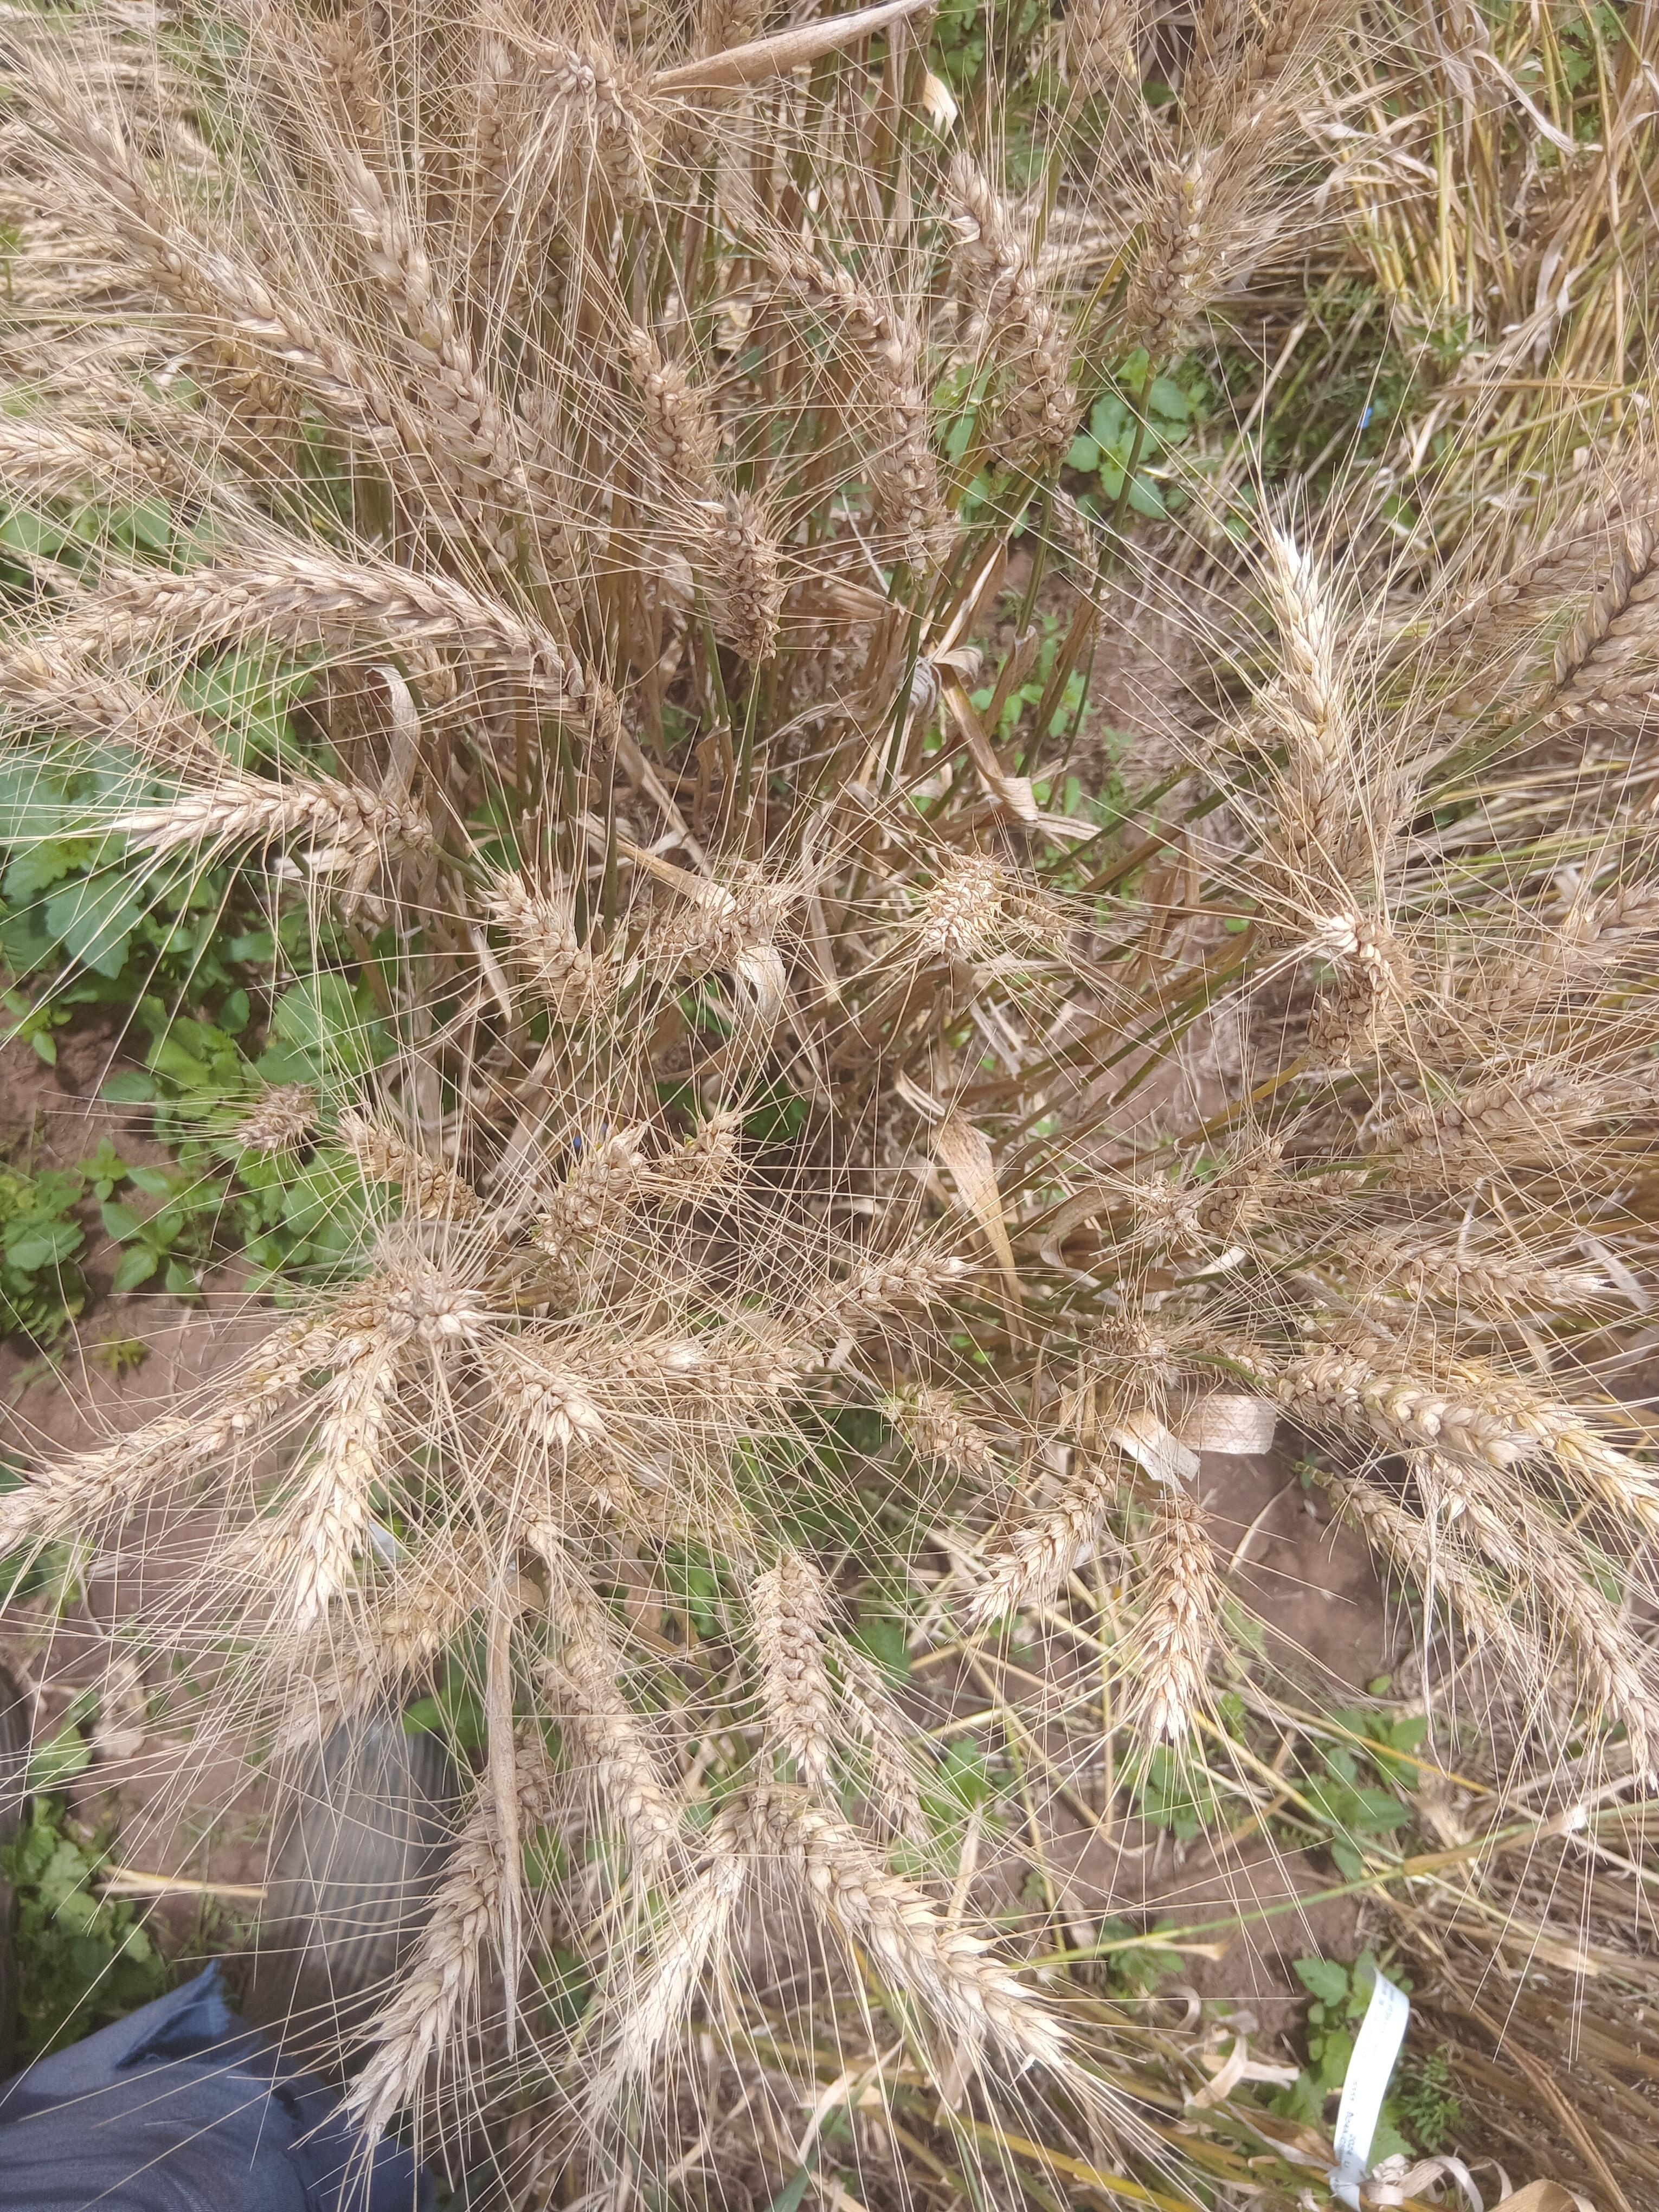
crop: wheat
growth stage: maturity
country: Kenya
